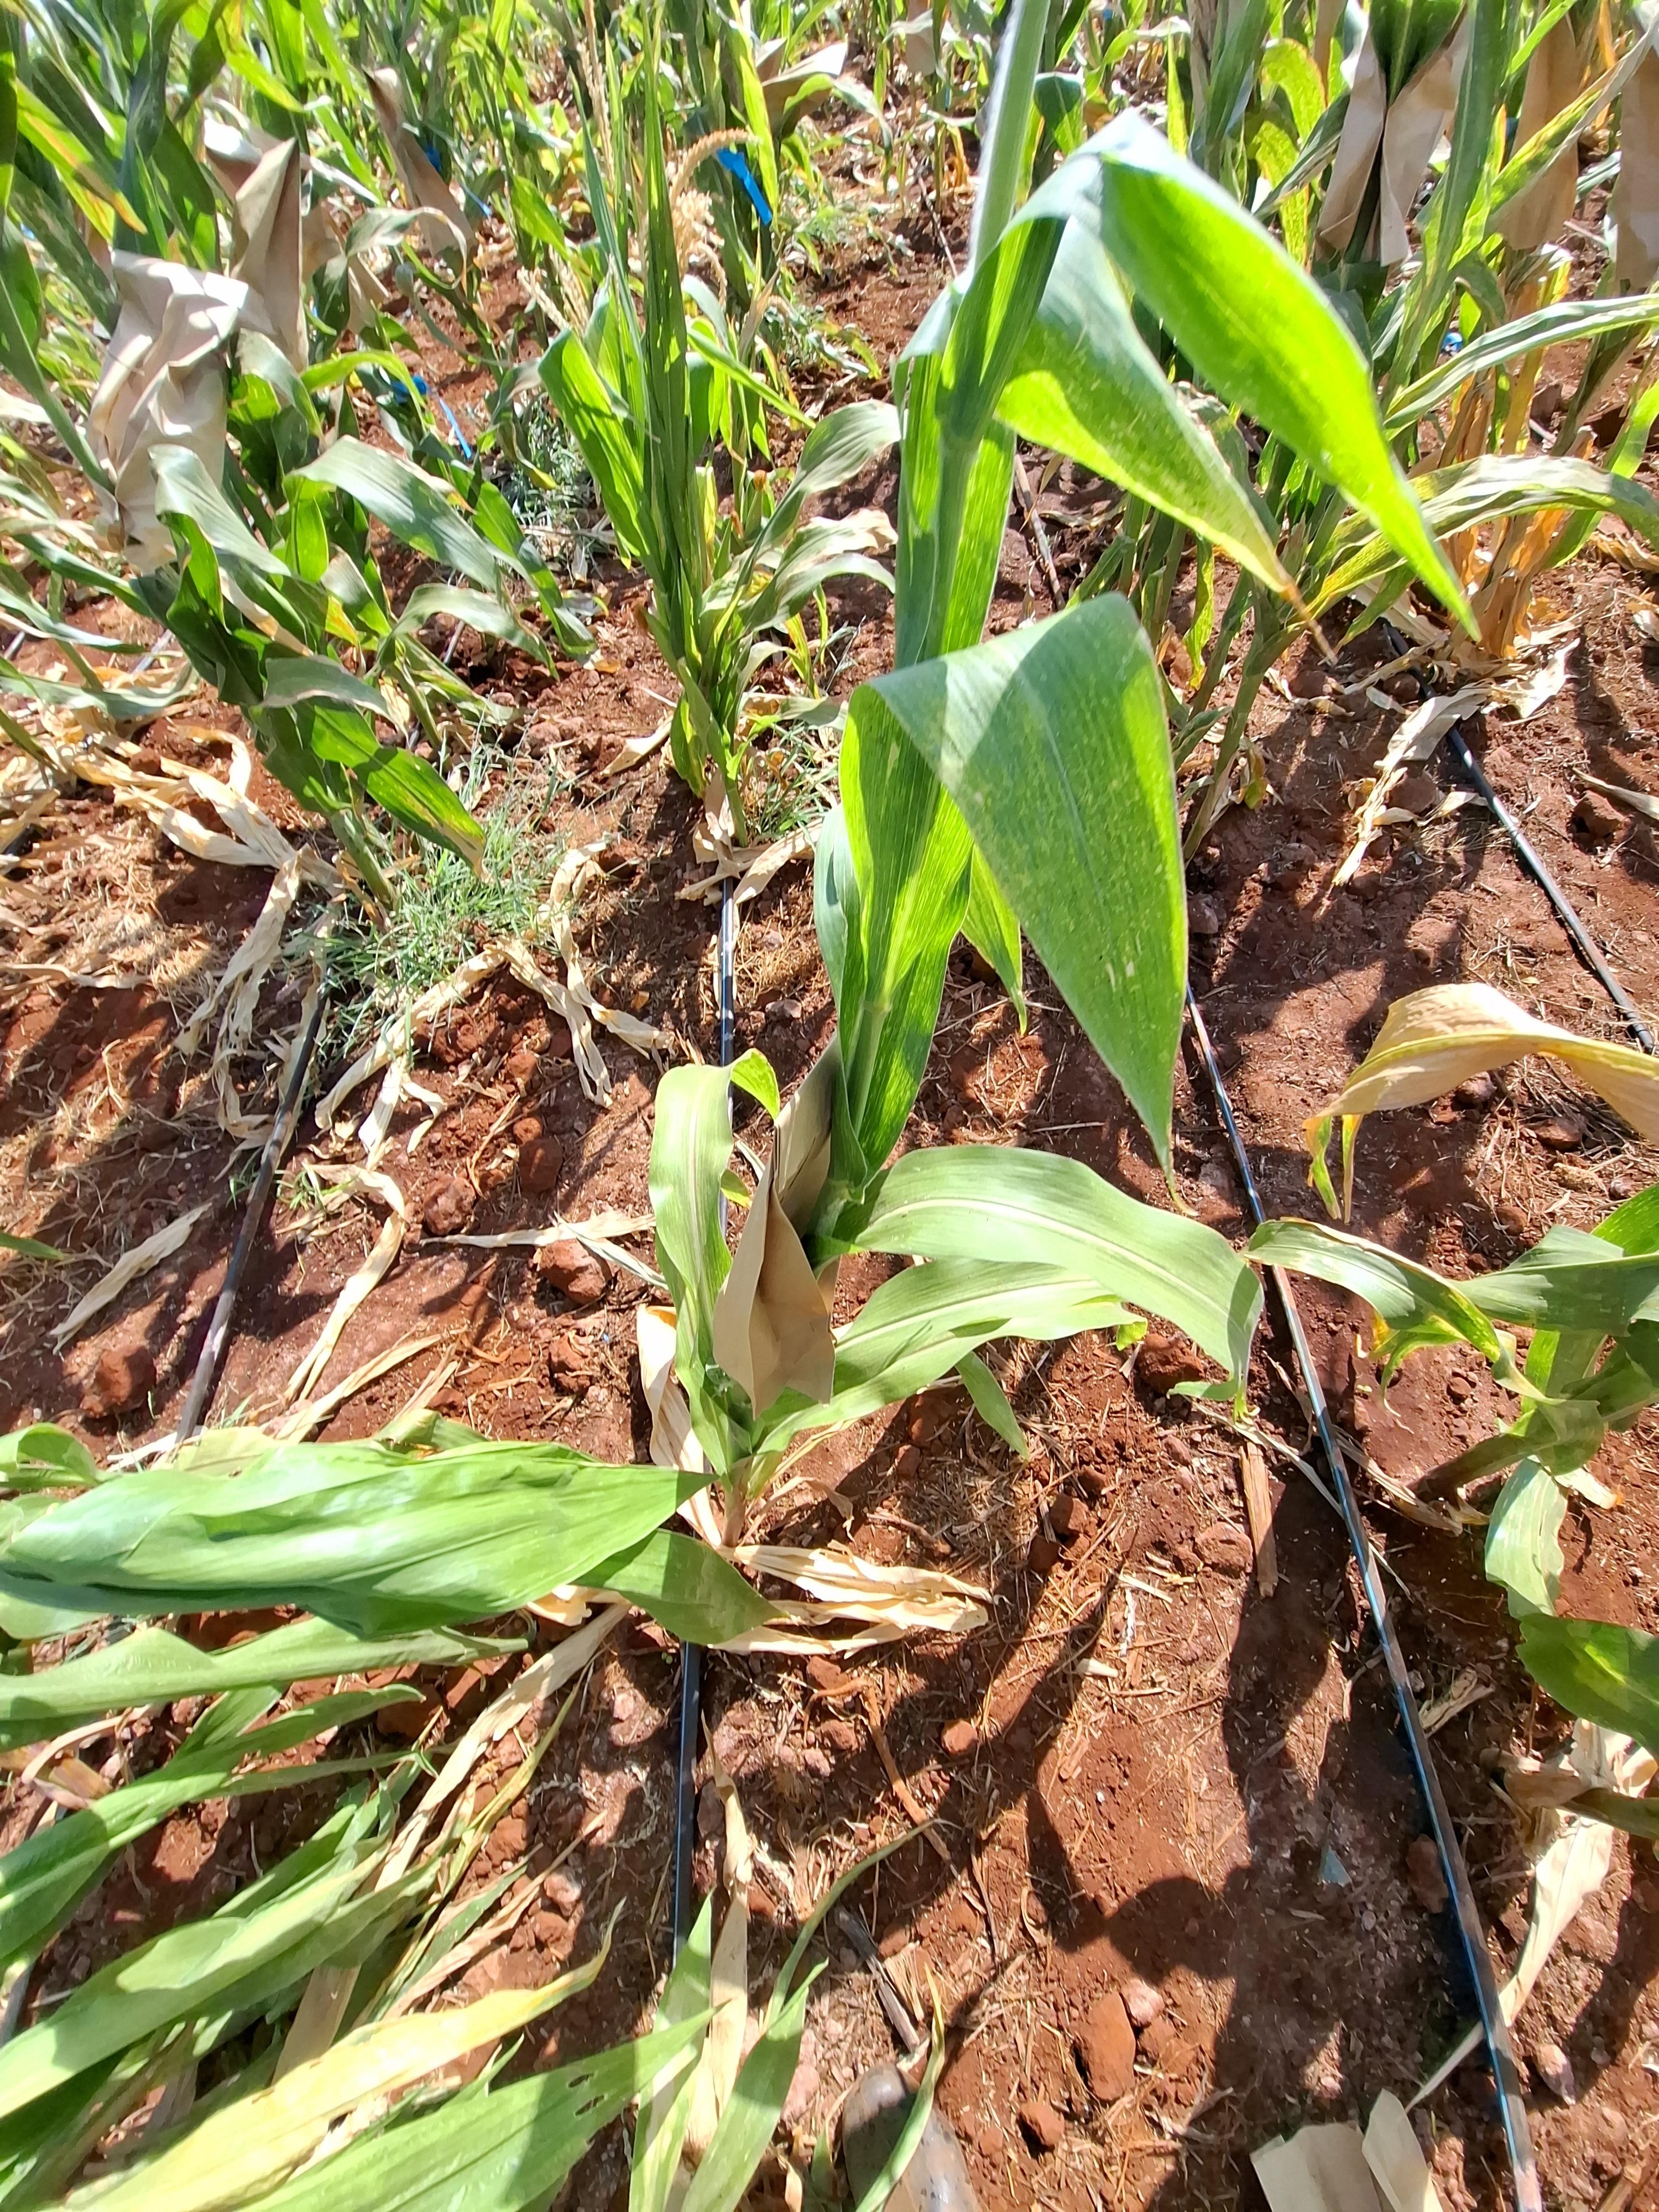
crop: maize
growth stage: flowering
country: Kenya
